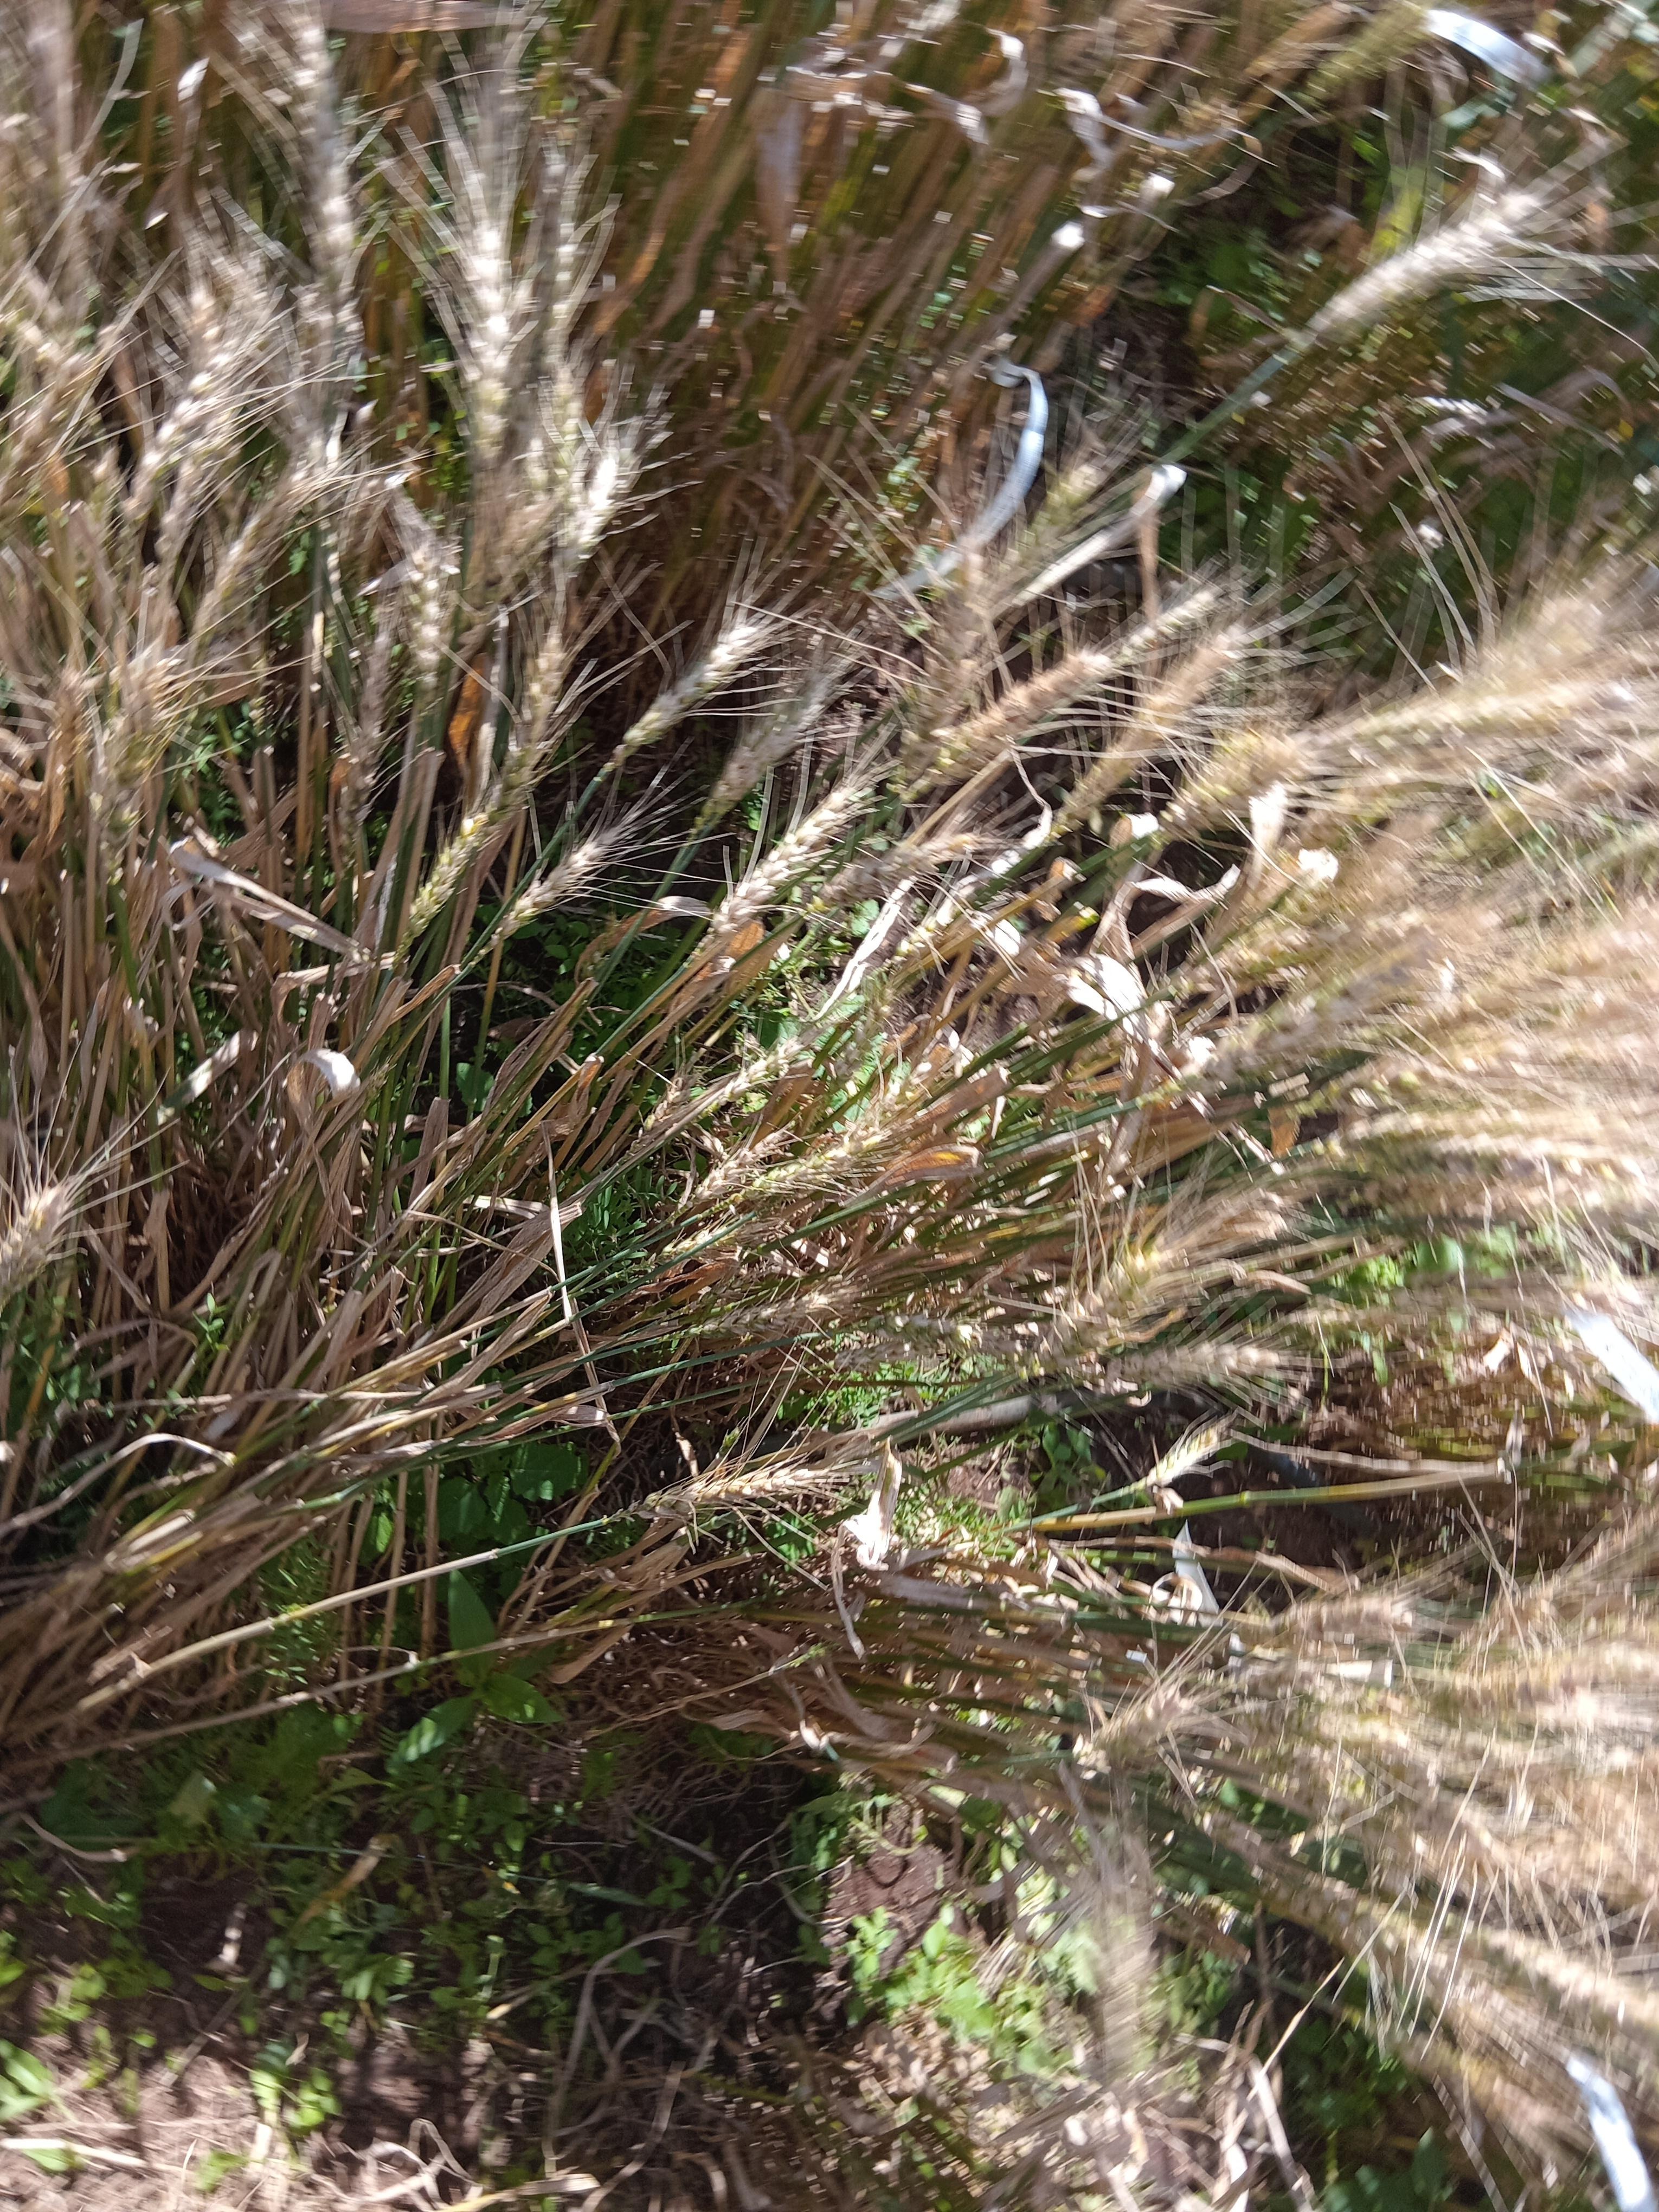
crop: wheat
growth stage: maturity
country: Kenya
